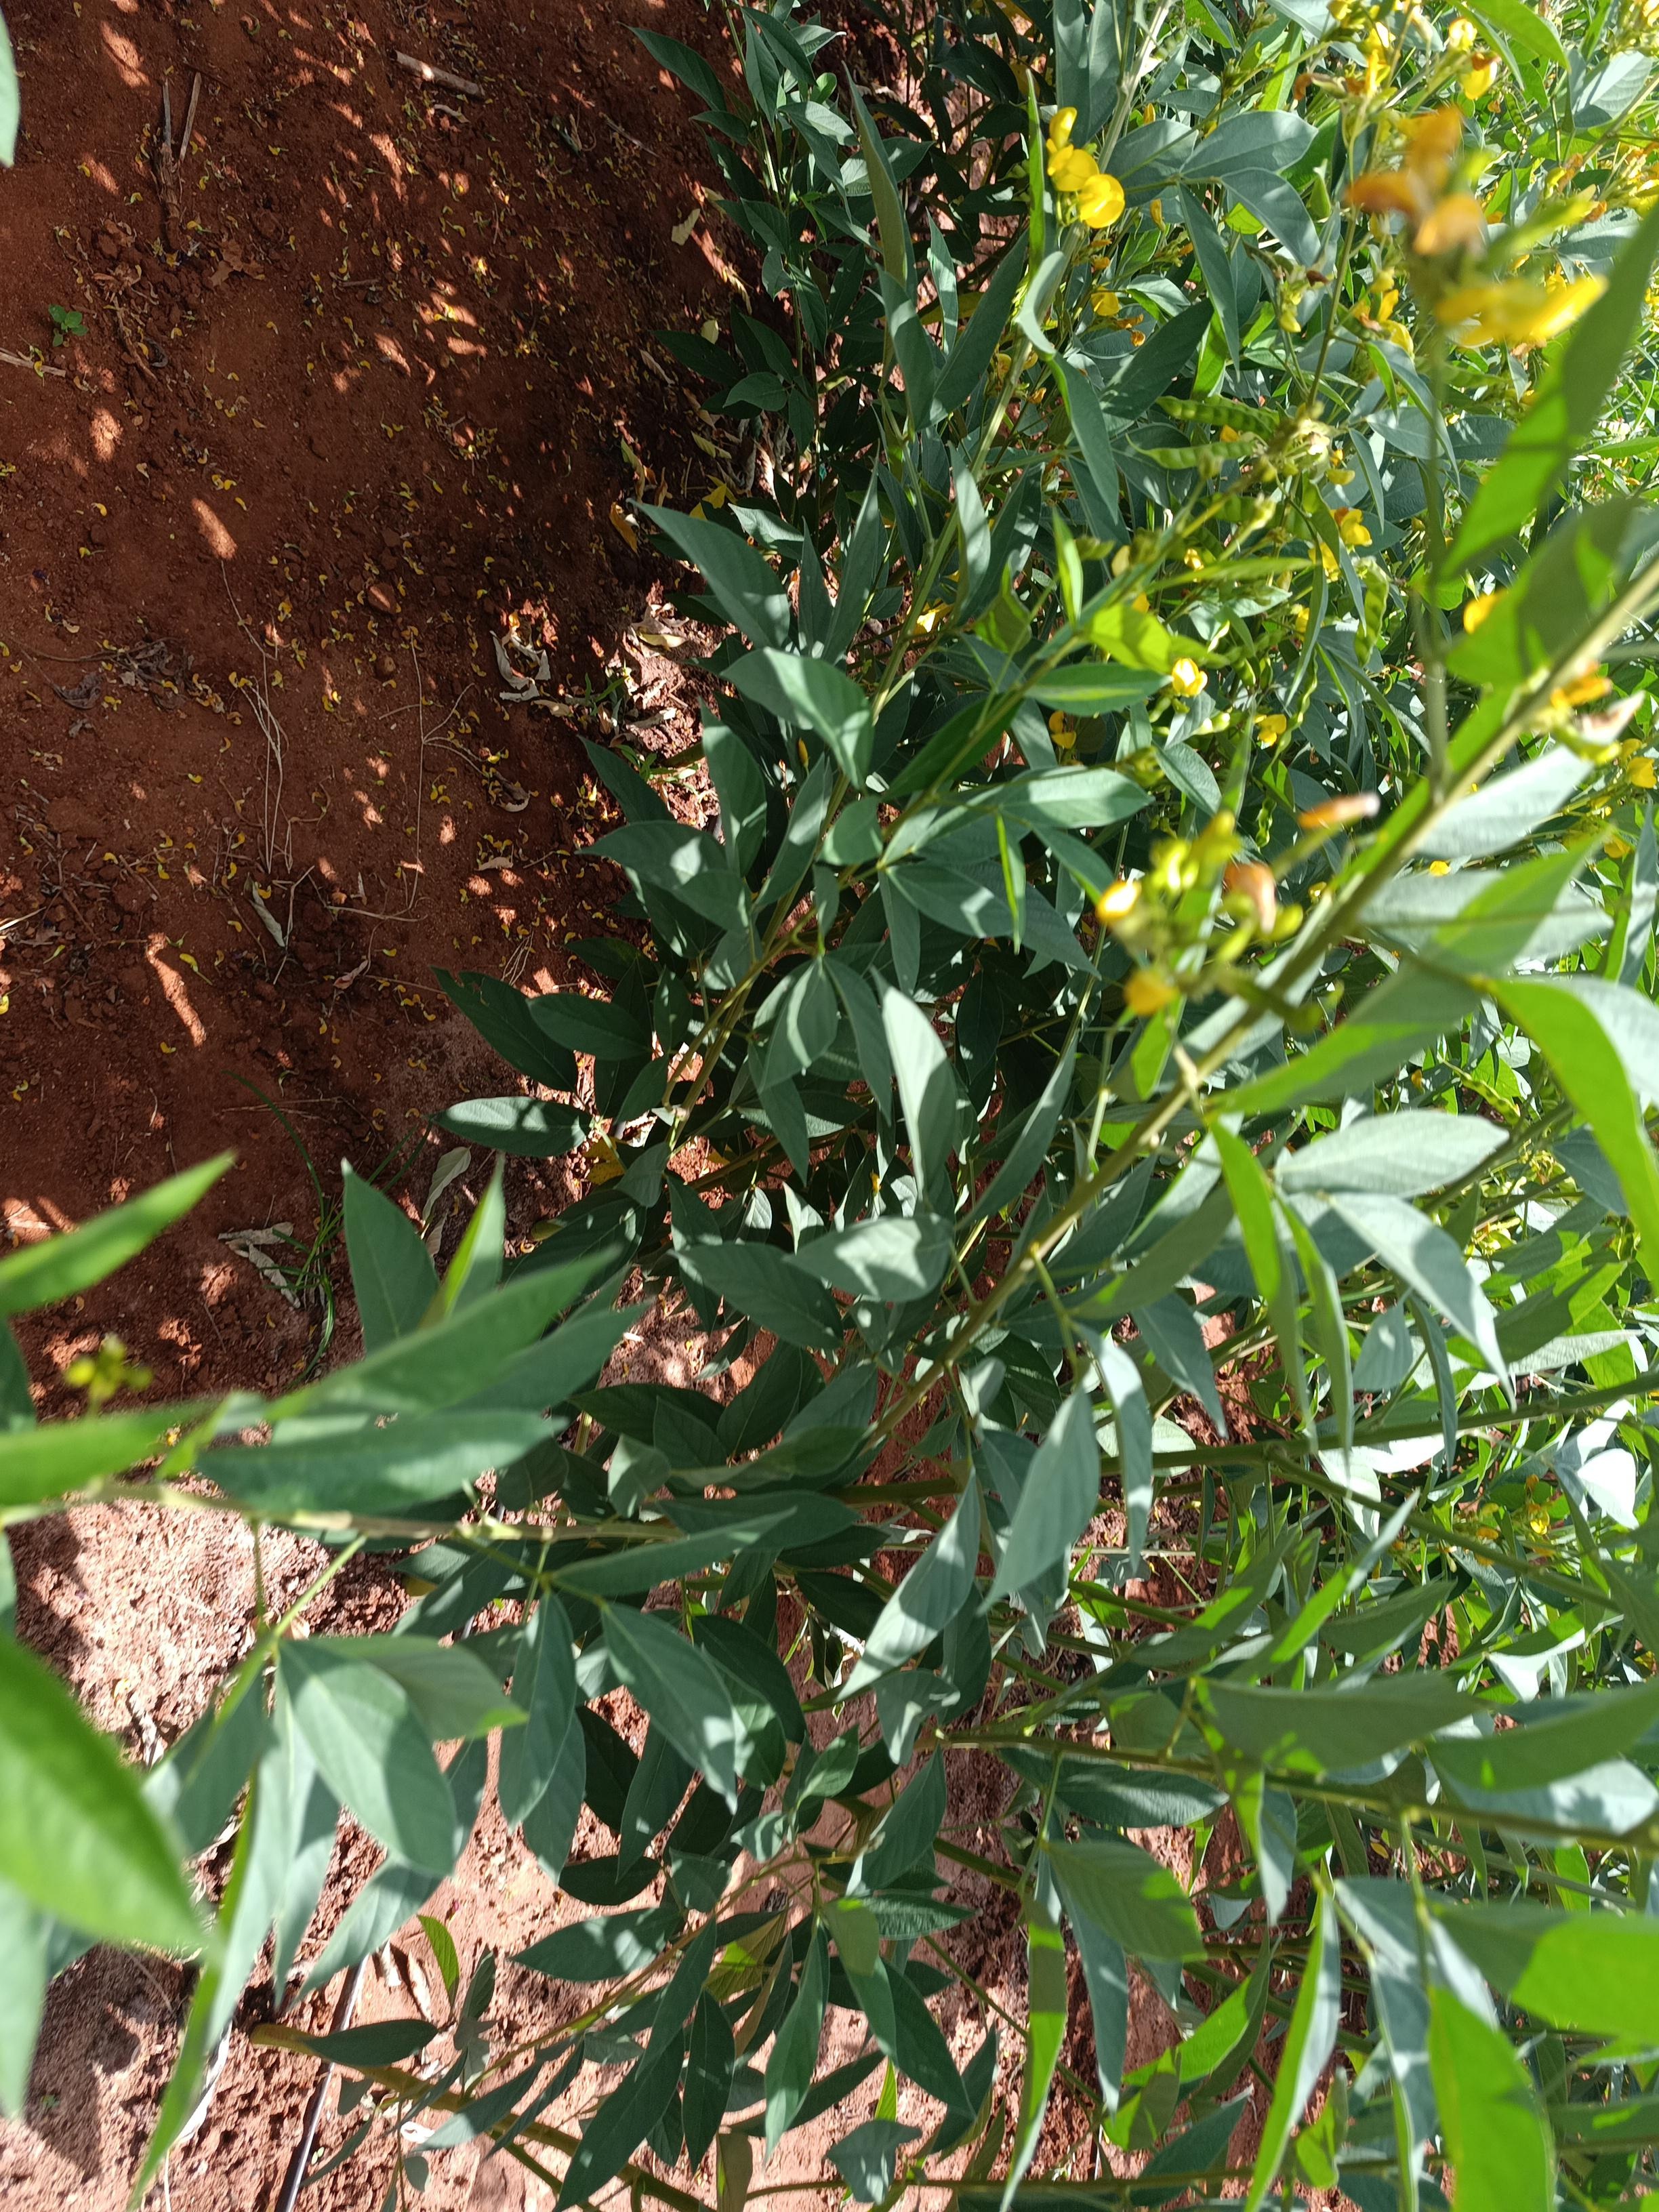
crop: pigeonpea
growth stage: flowering
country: Kenya
